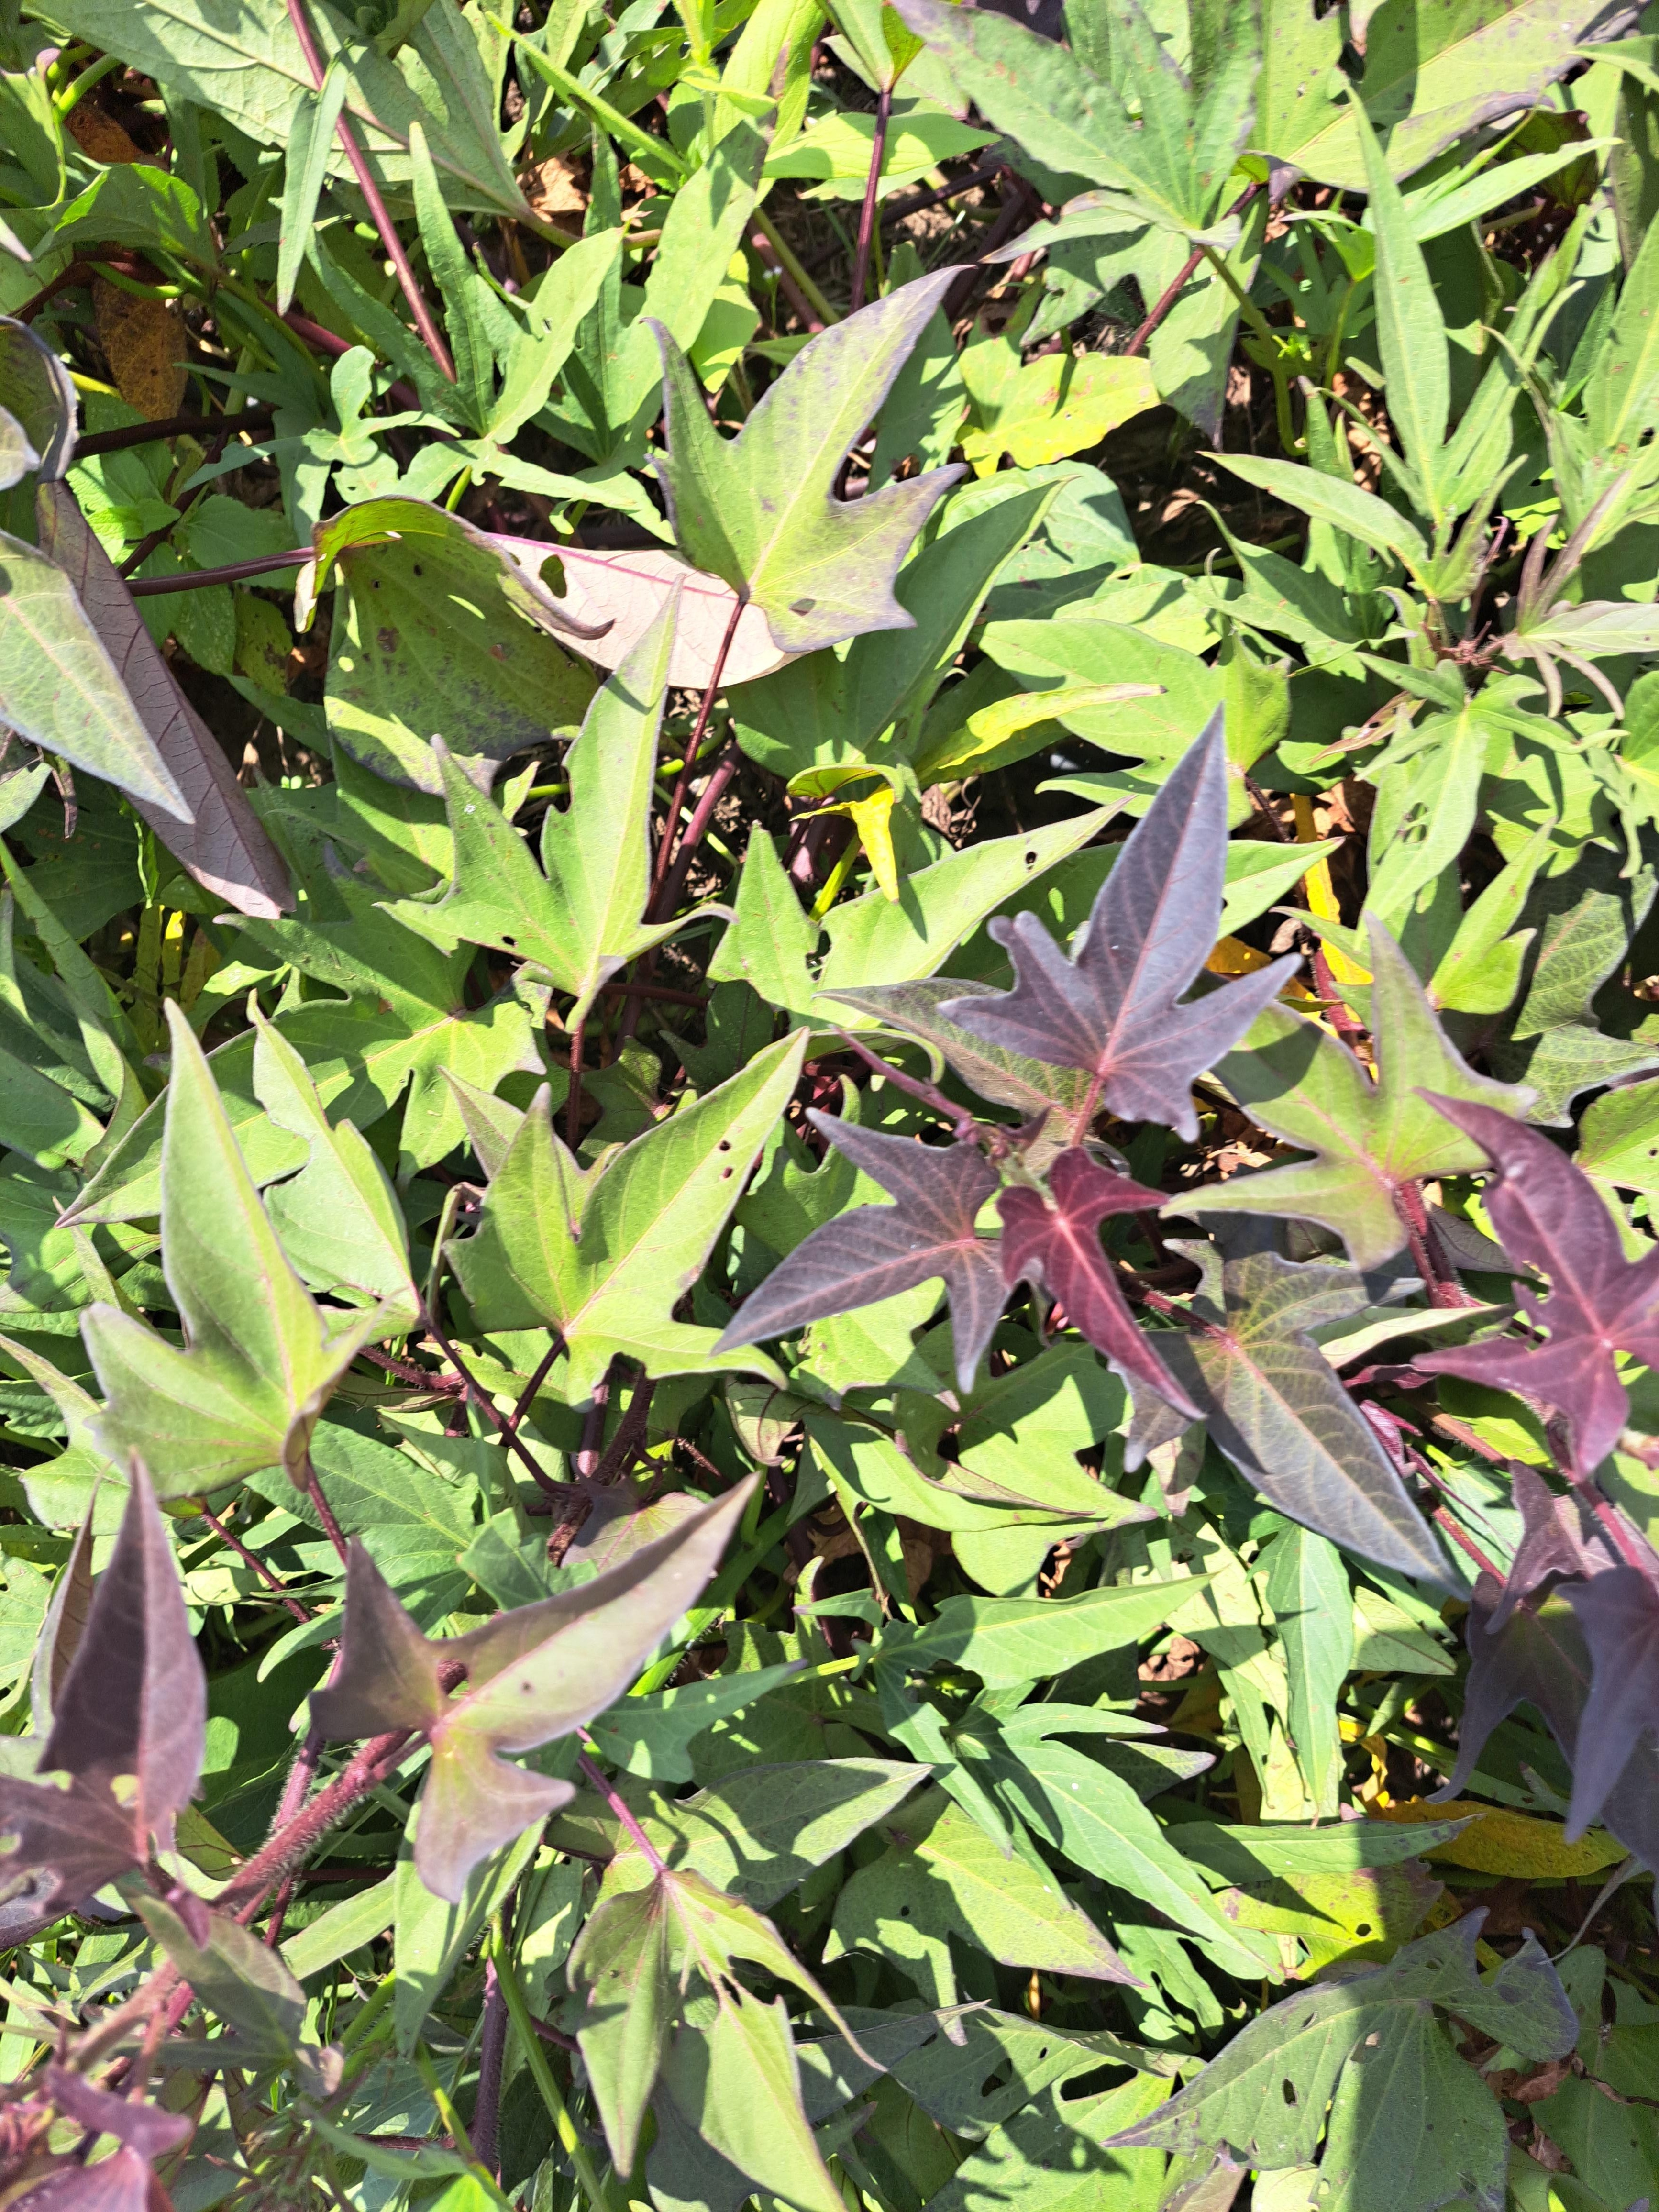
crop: sweet potato
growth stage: flowering
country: Tanzania
